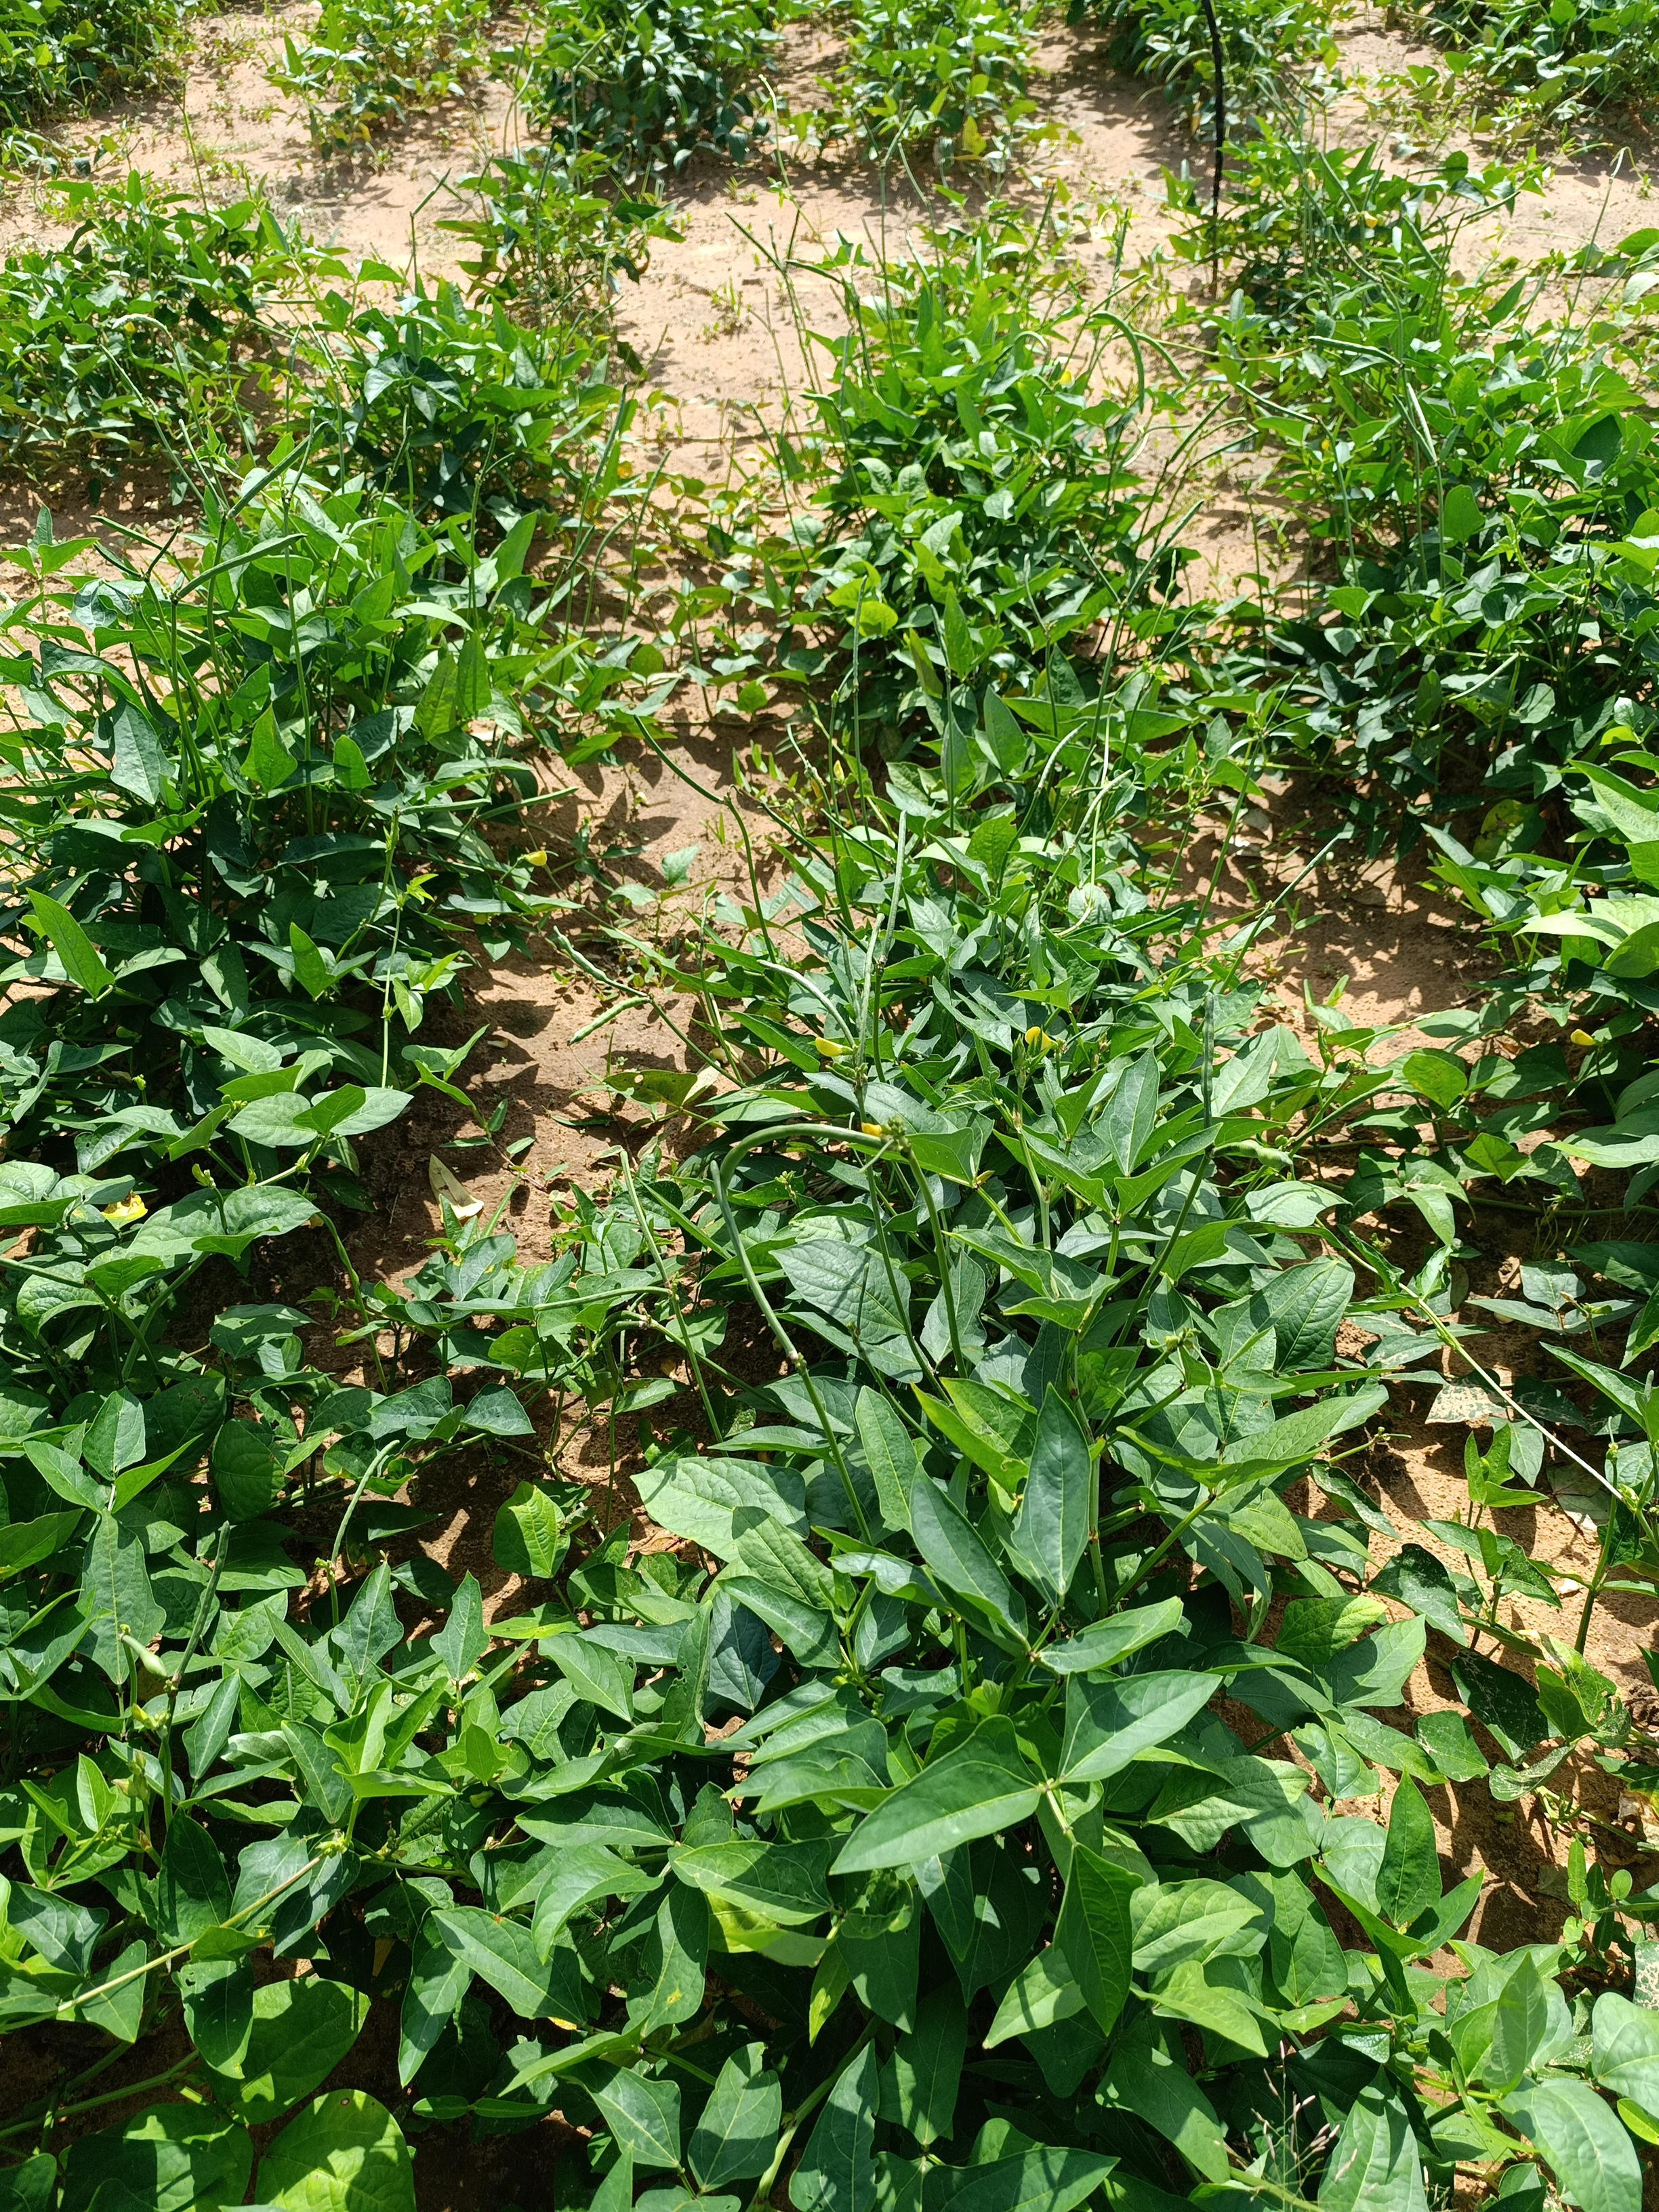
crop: cowpea
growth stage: development pod
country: Nigeria
